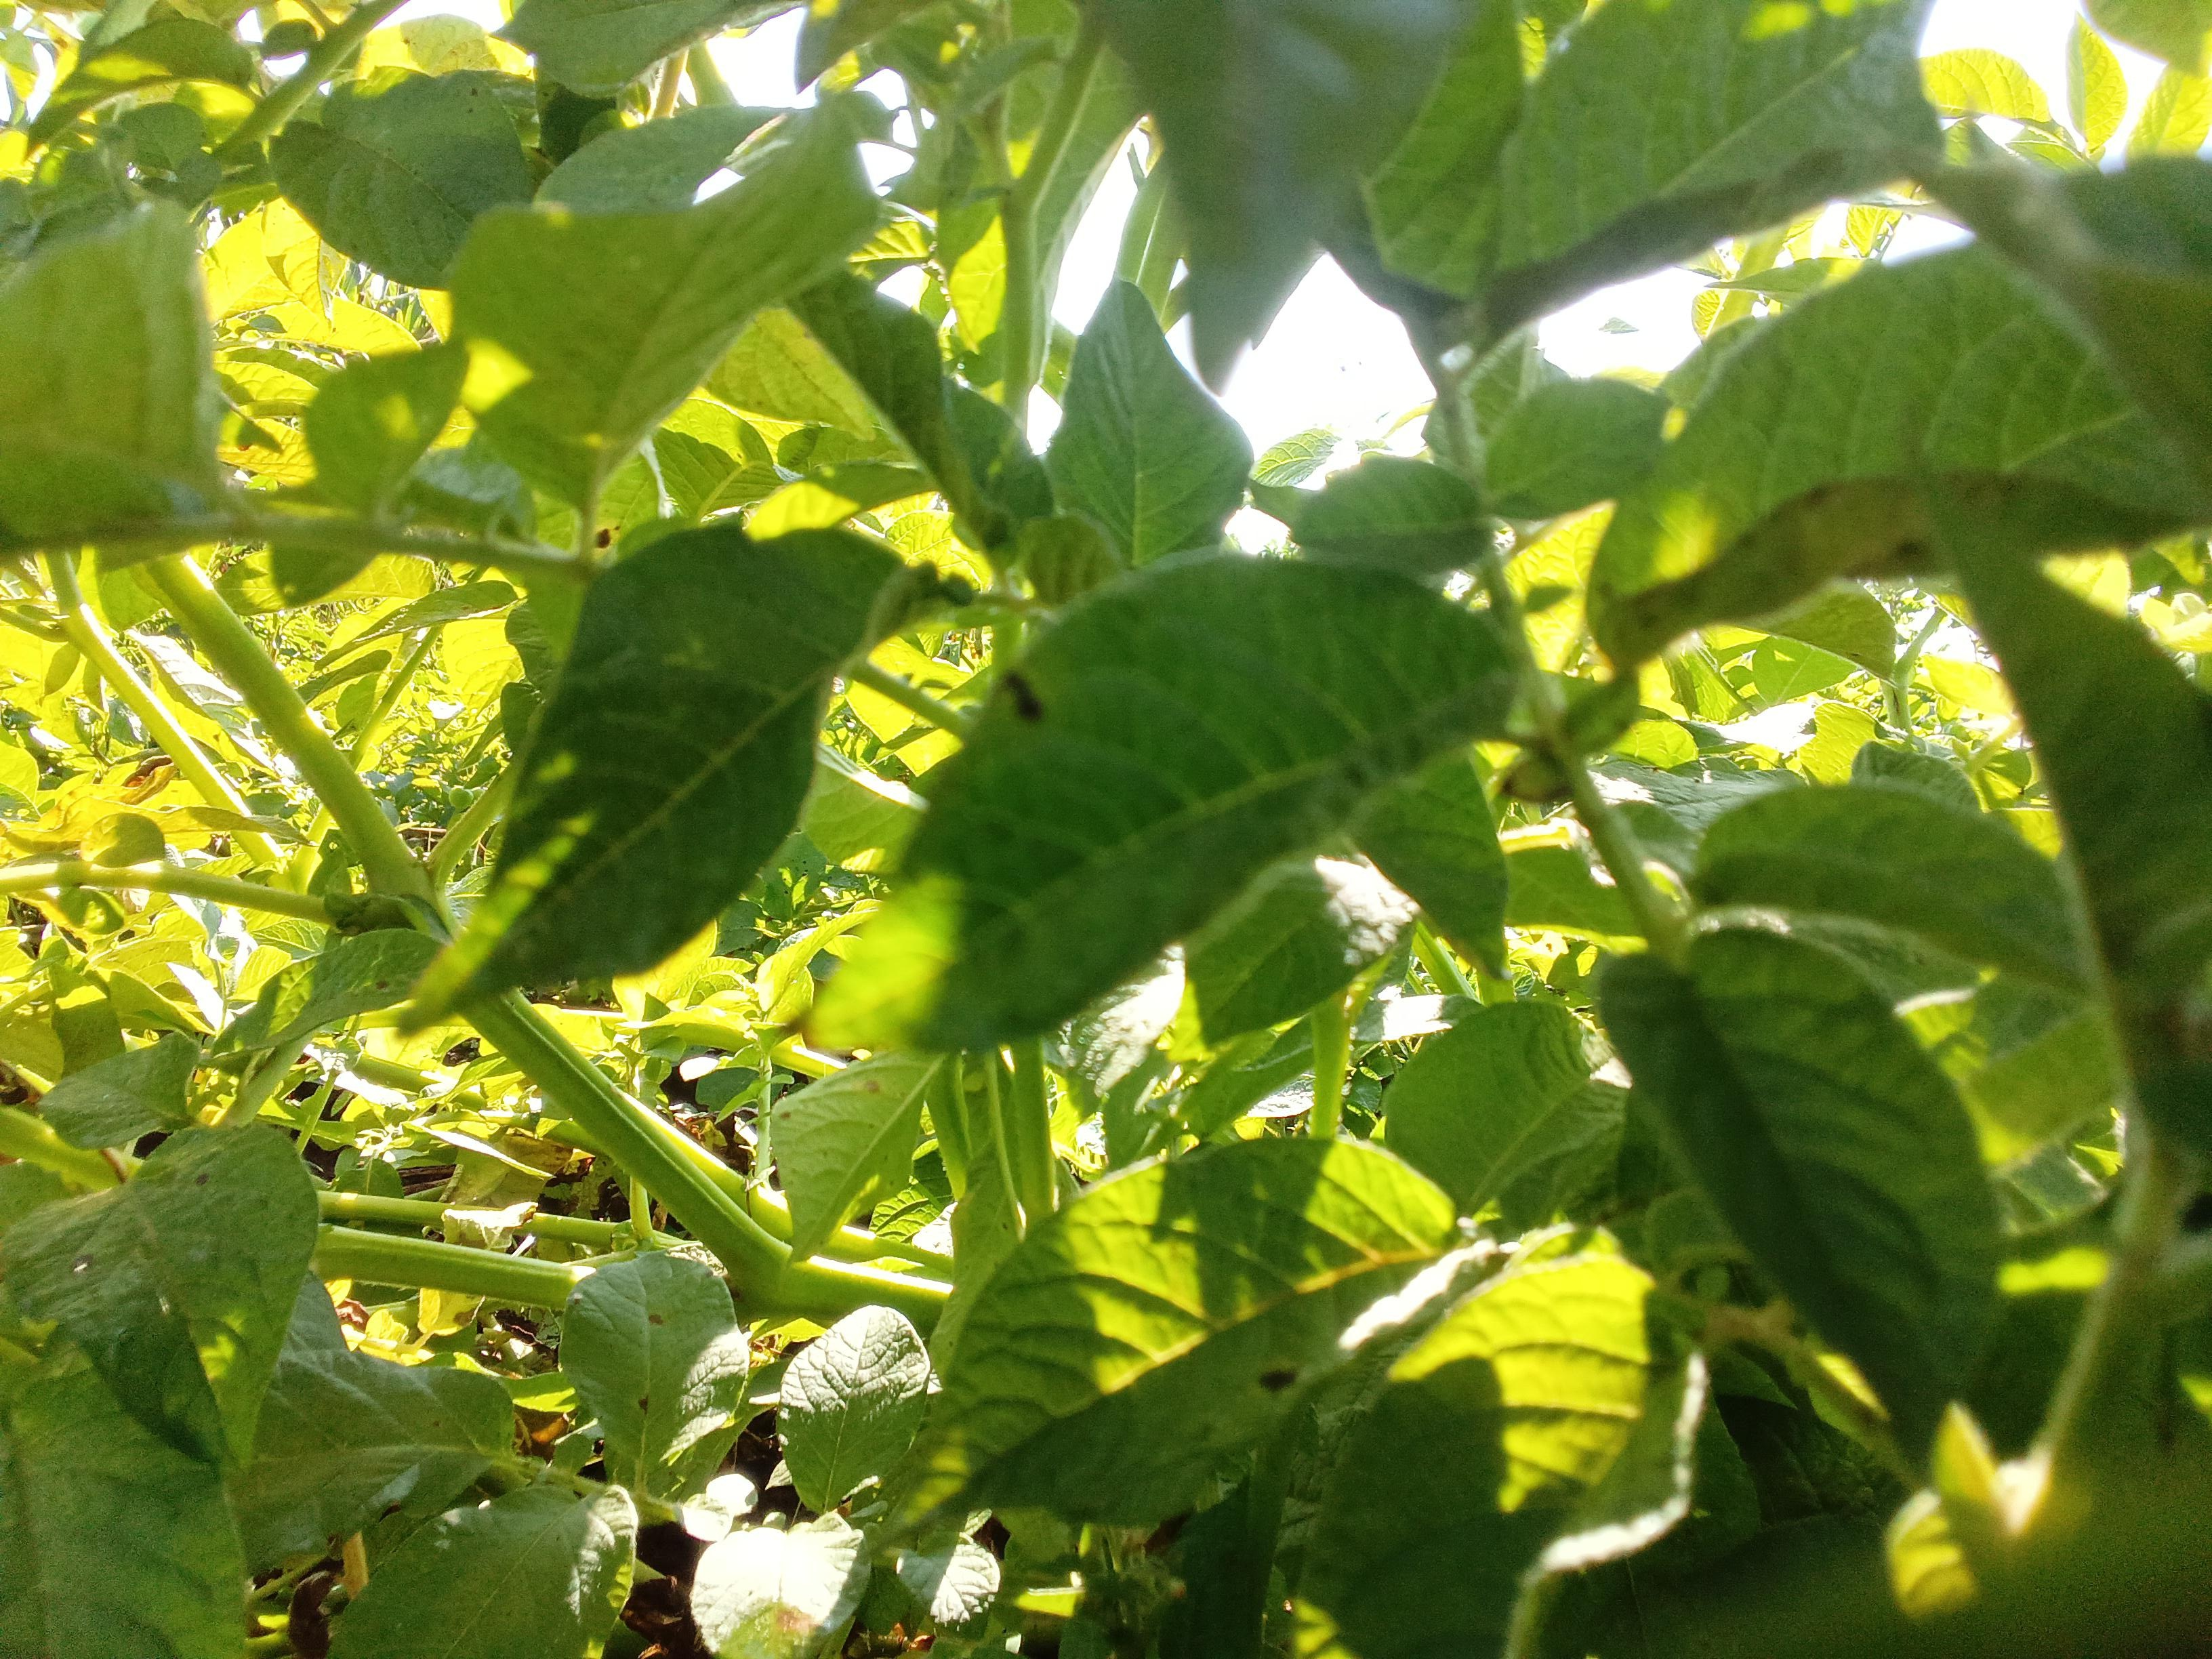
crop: potato
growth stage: vegetative
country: Kenya
